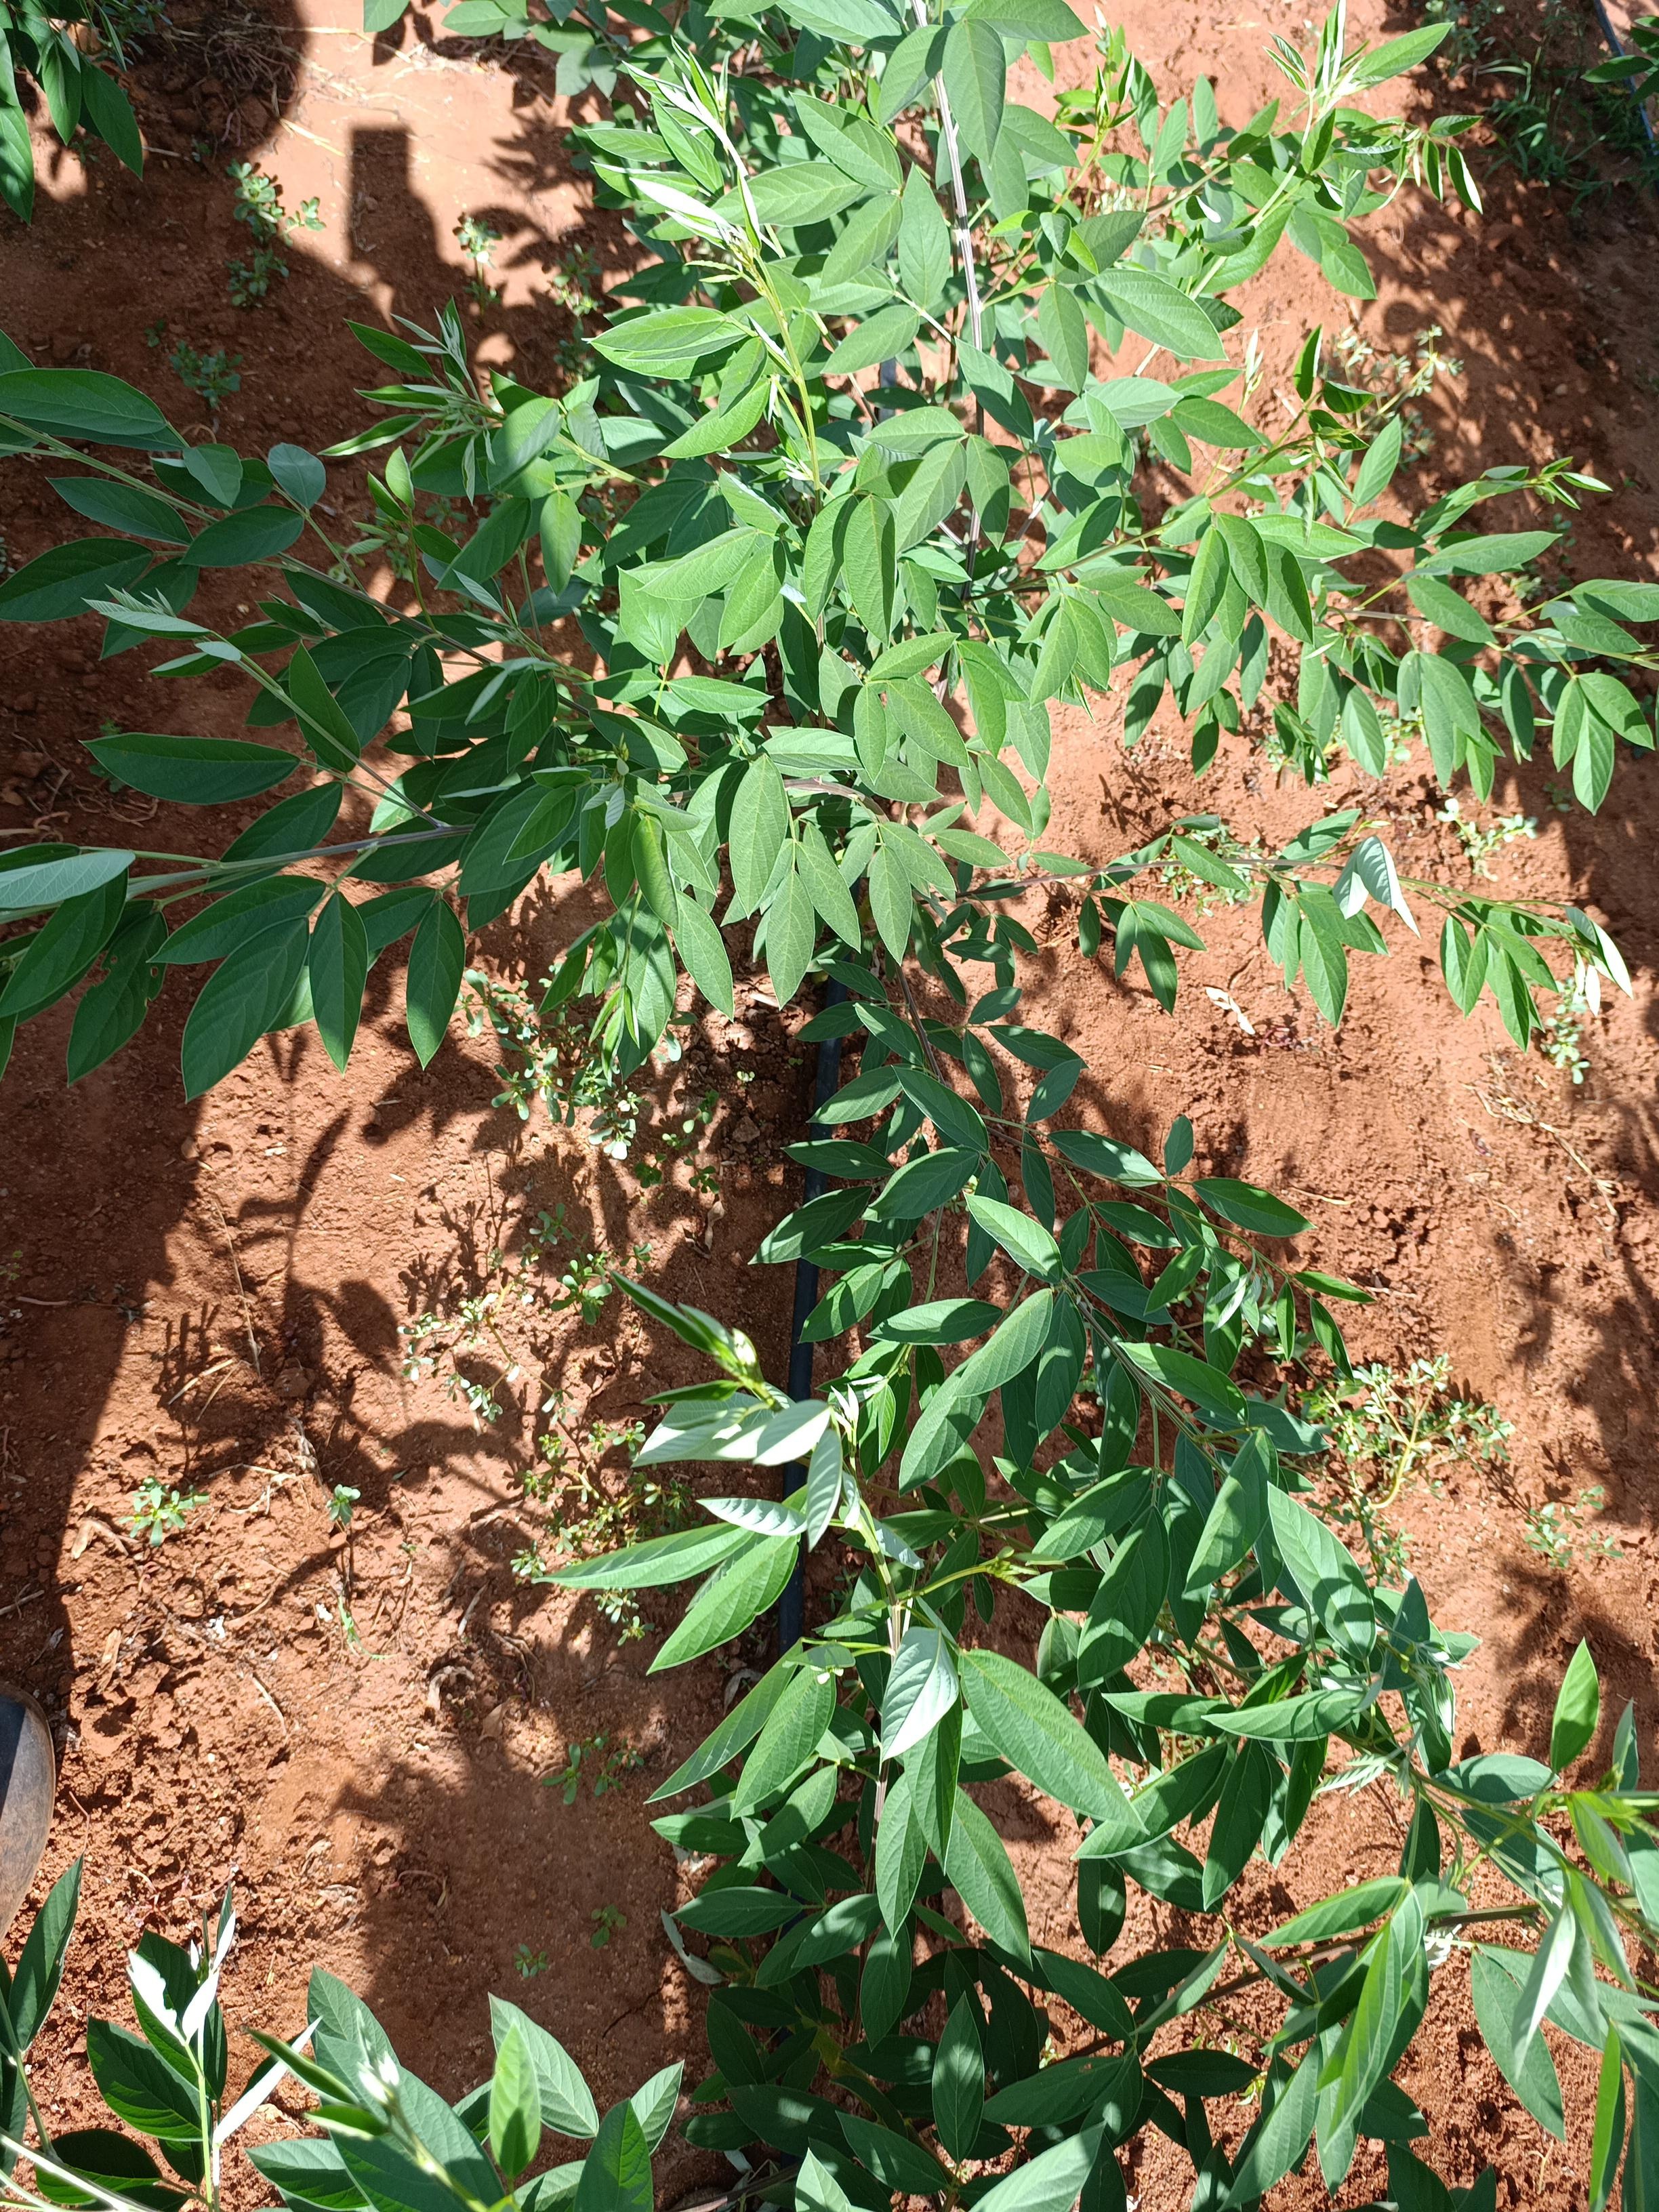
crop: pigeonpea
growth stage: vegetative
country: Kenya
